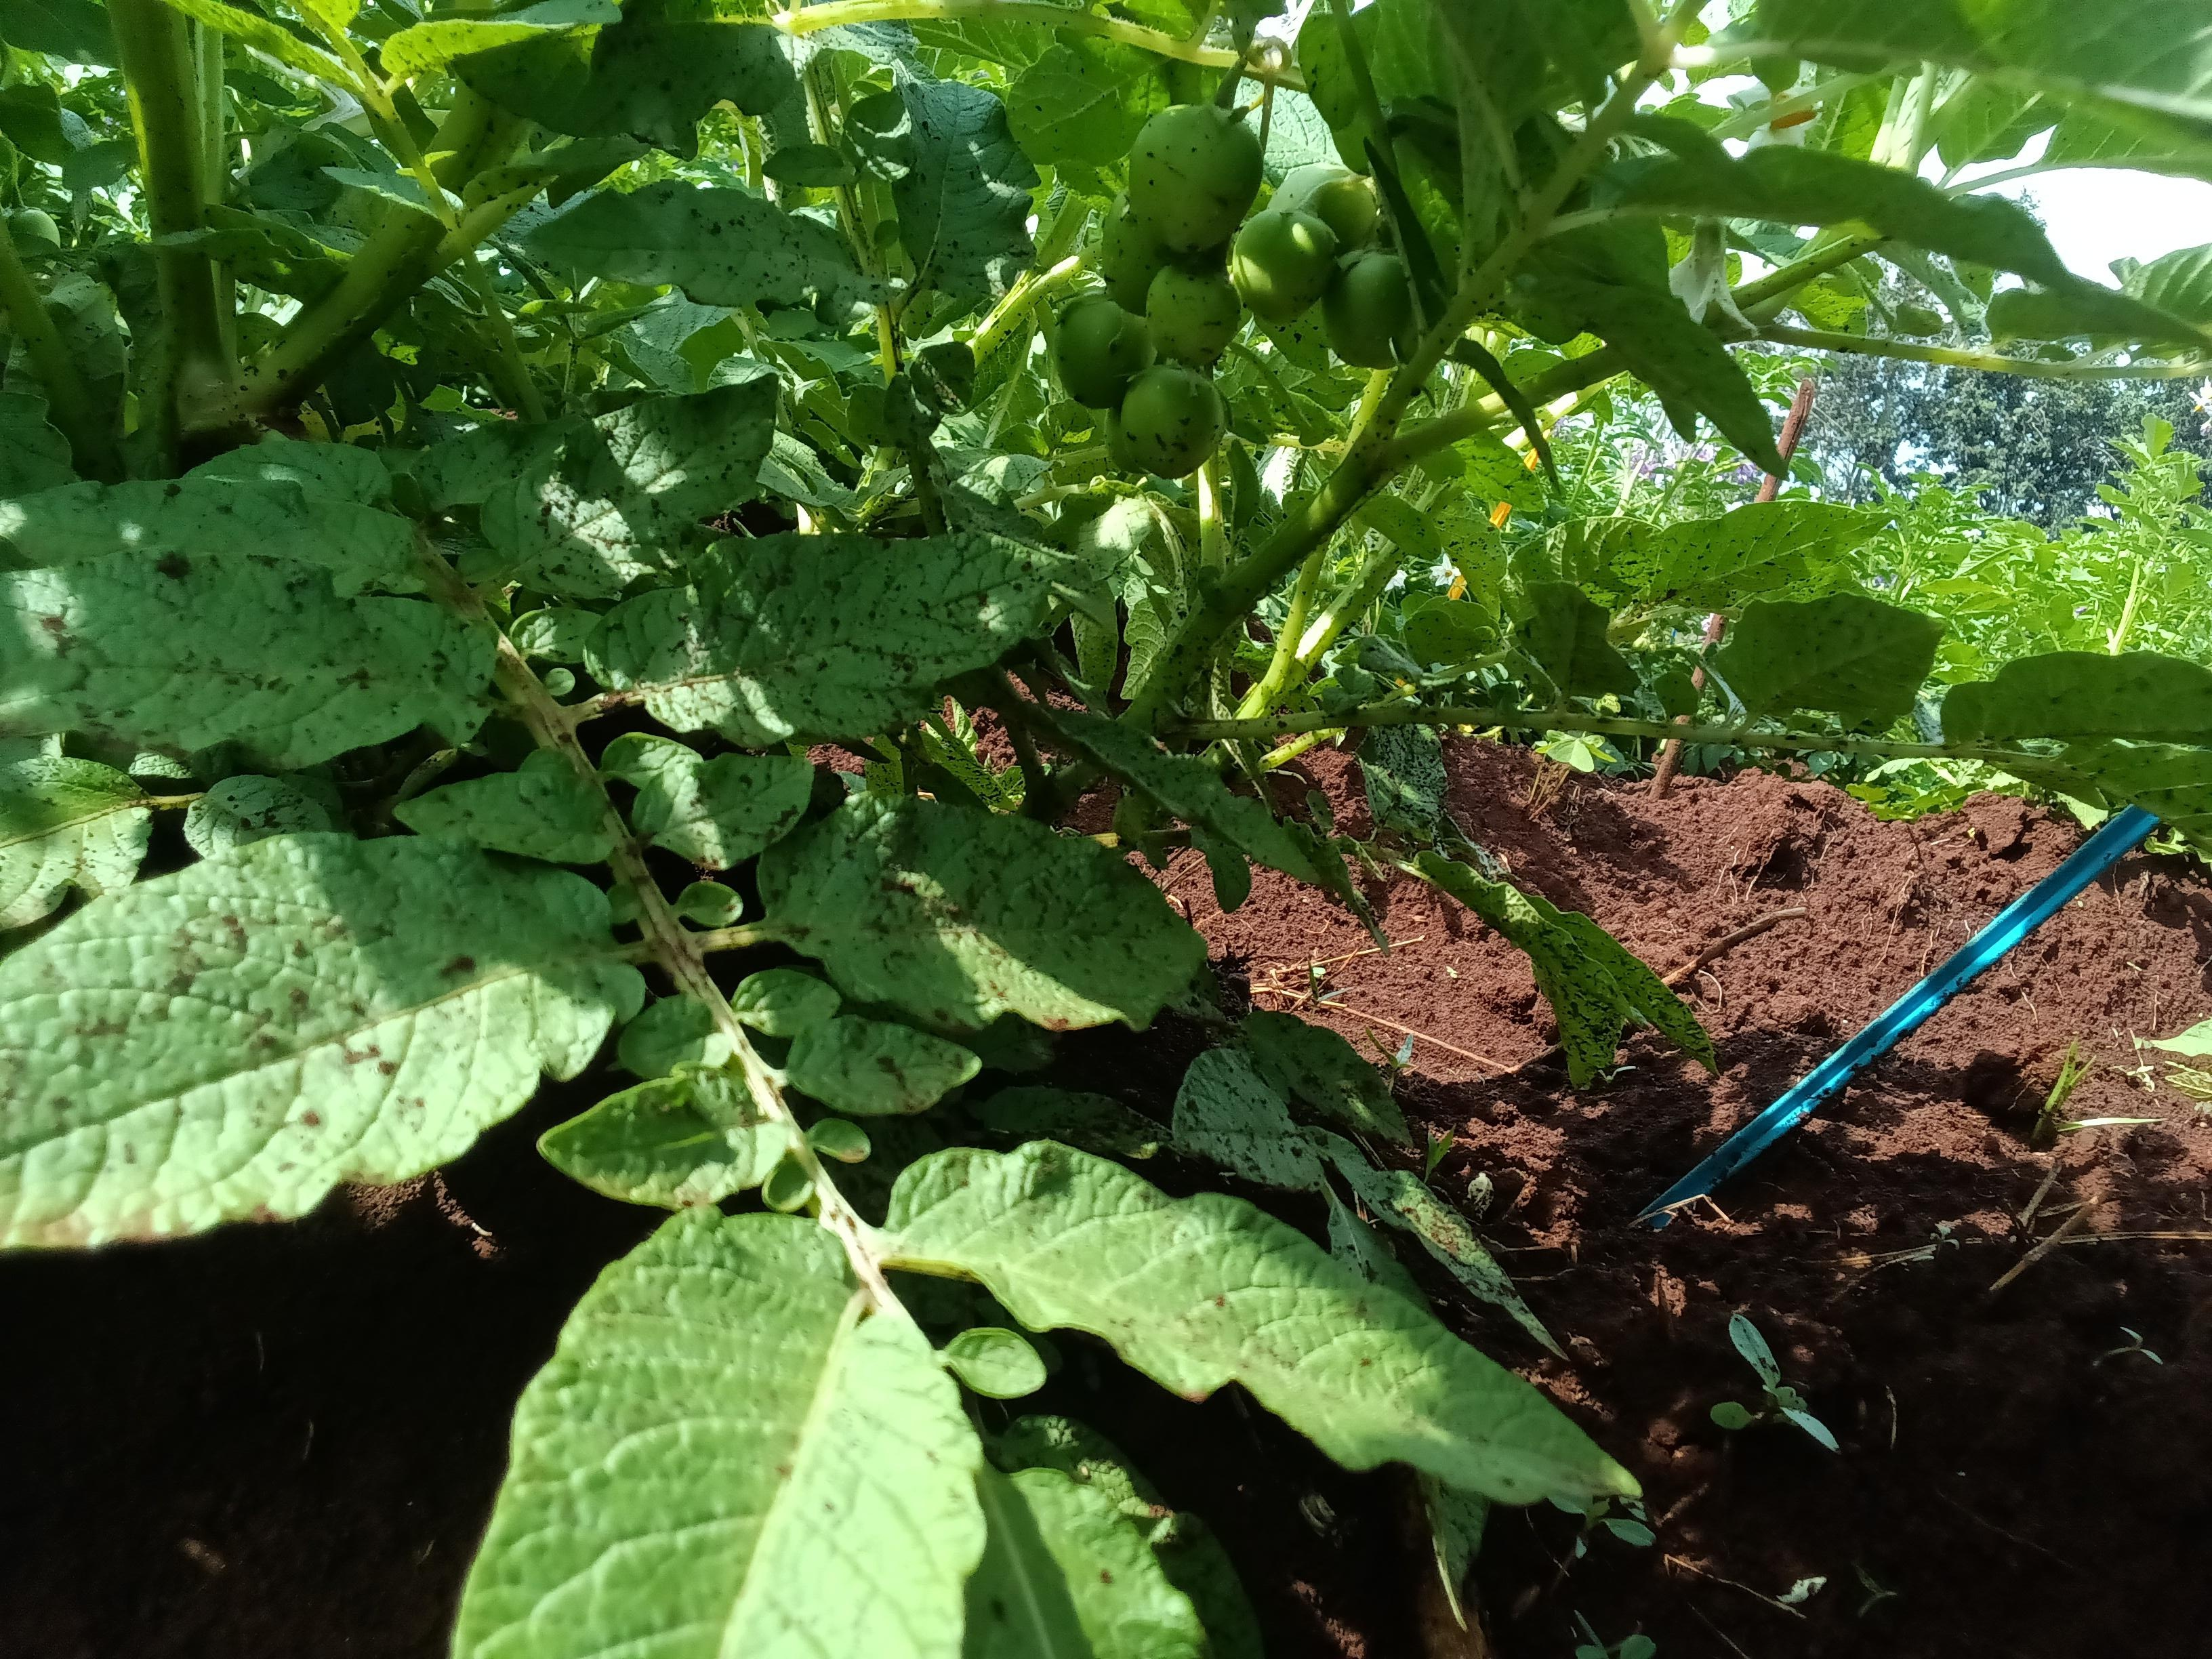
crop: potato
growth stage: flowering
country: Kenya
